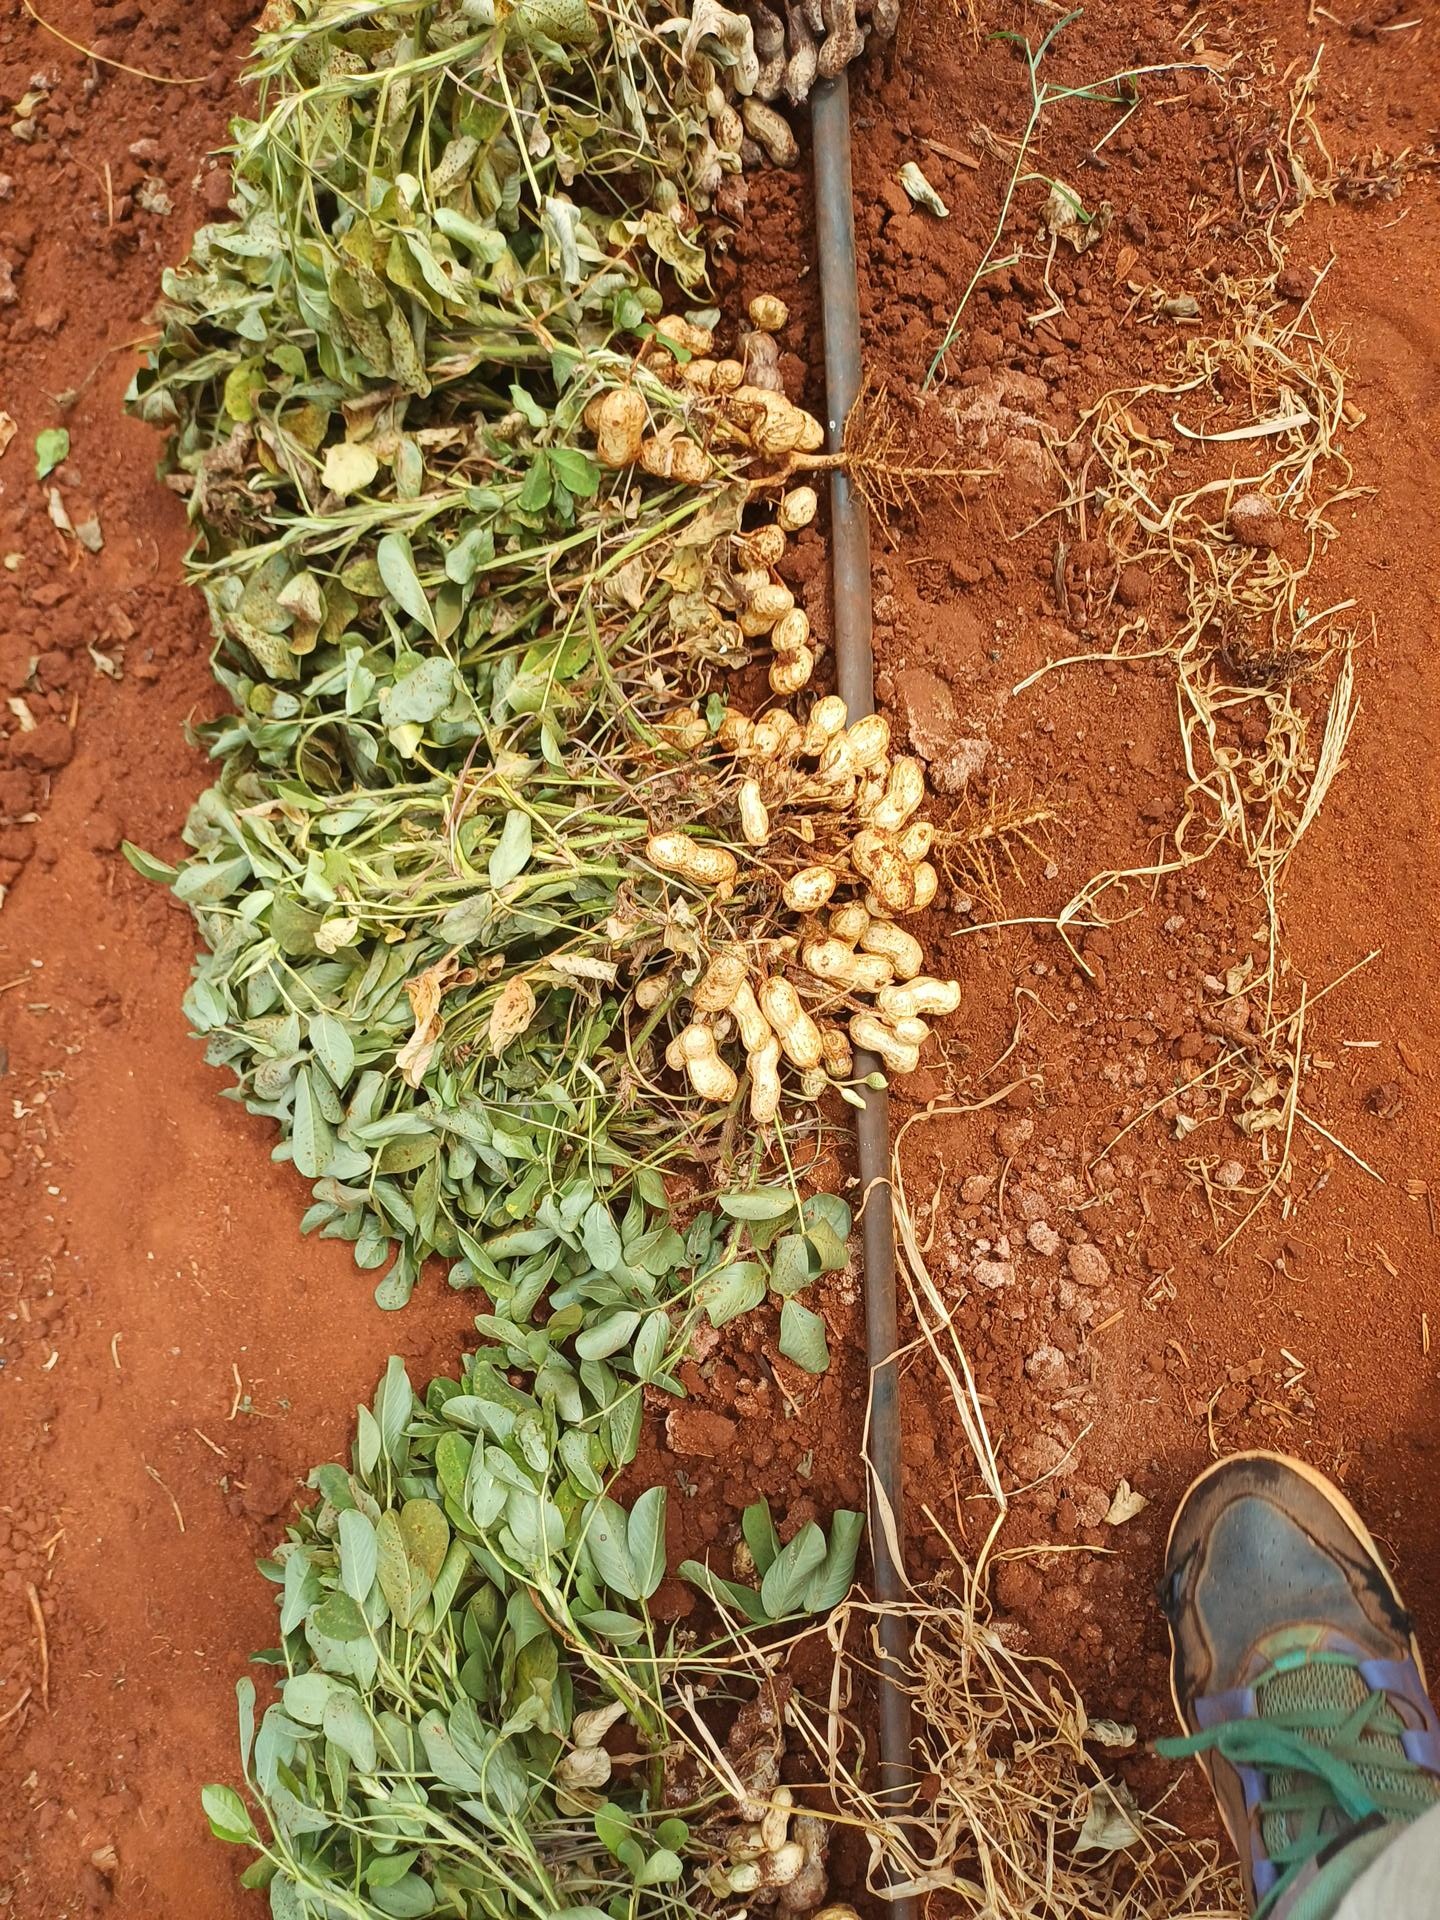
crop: groundnut
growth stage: harvest
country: Kenya
